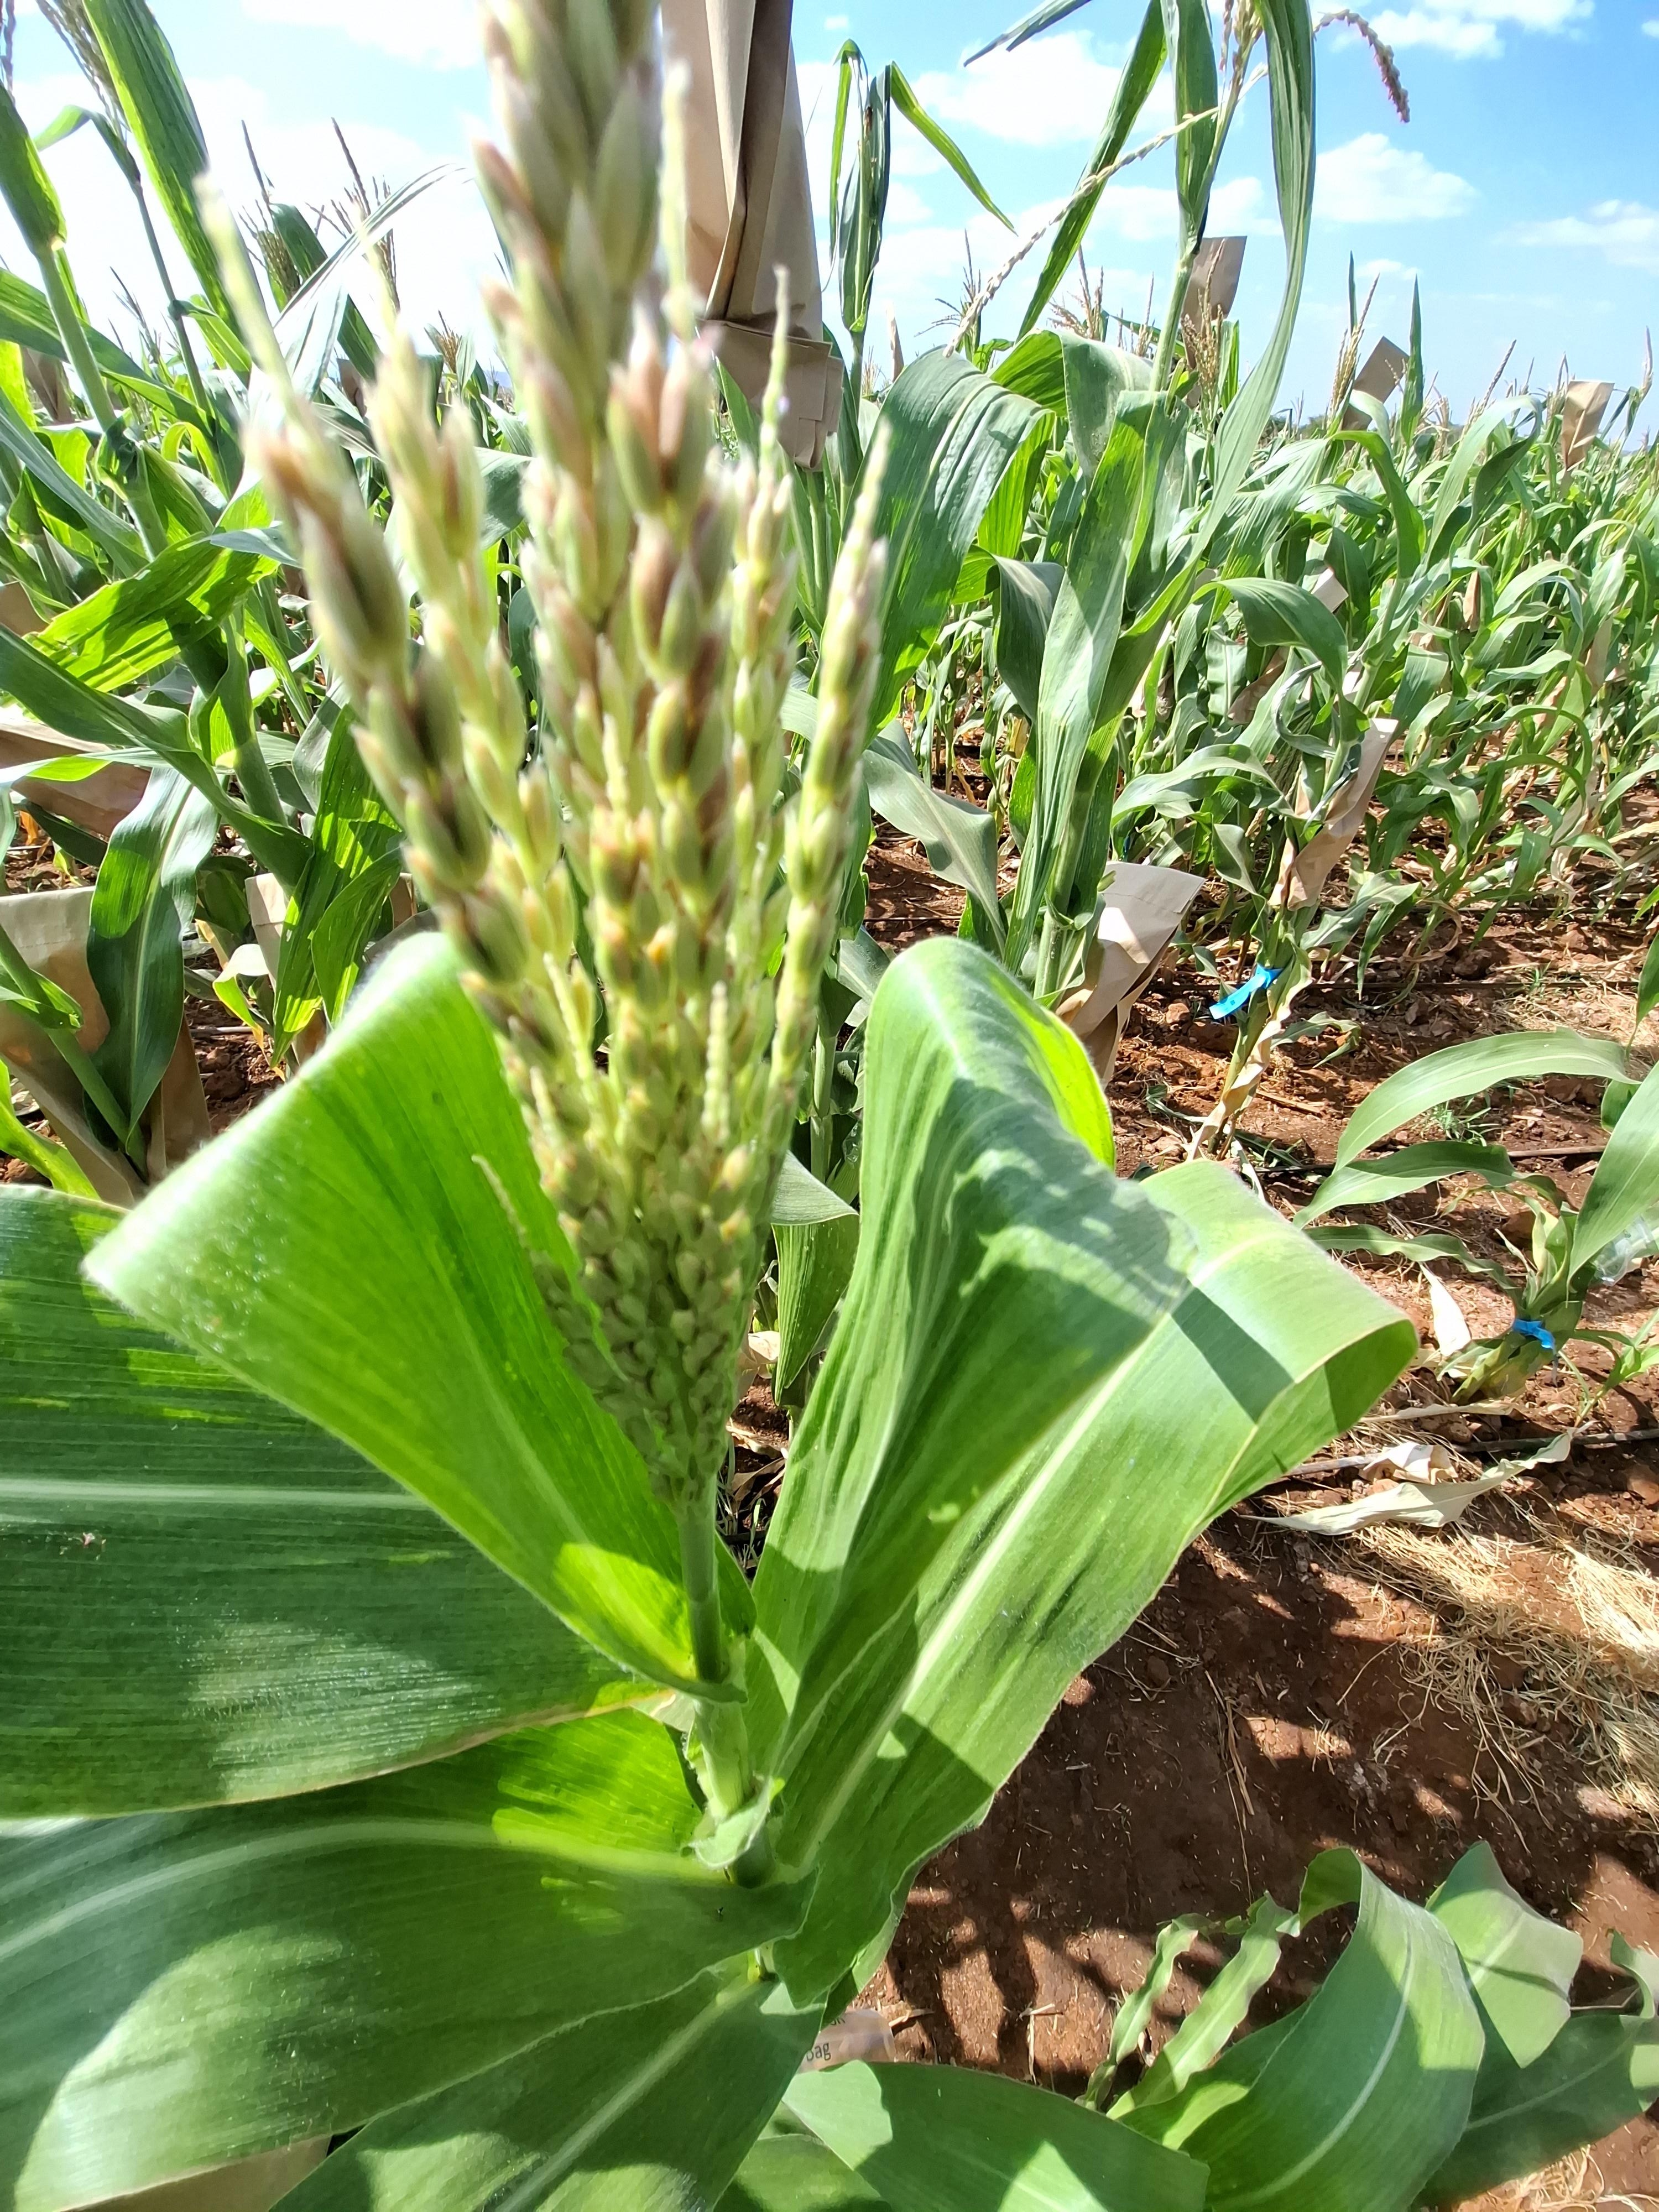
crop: maize
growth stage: flowering
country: Kenya
